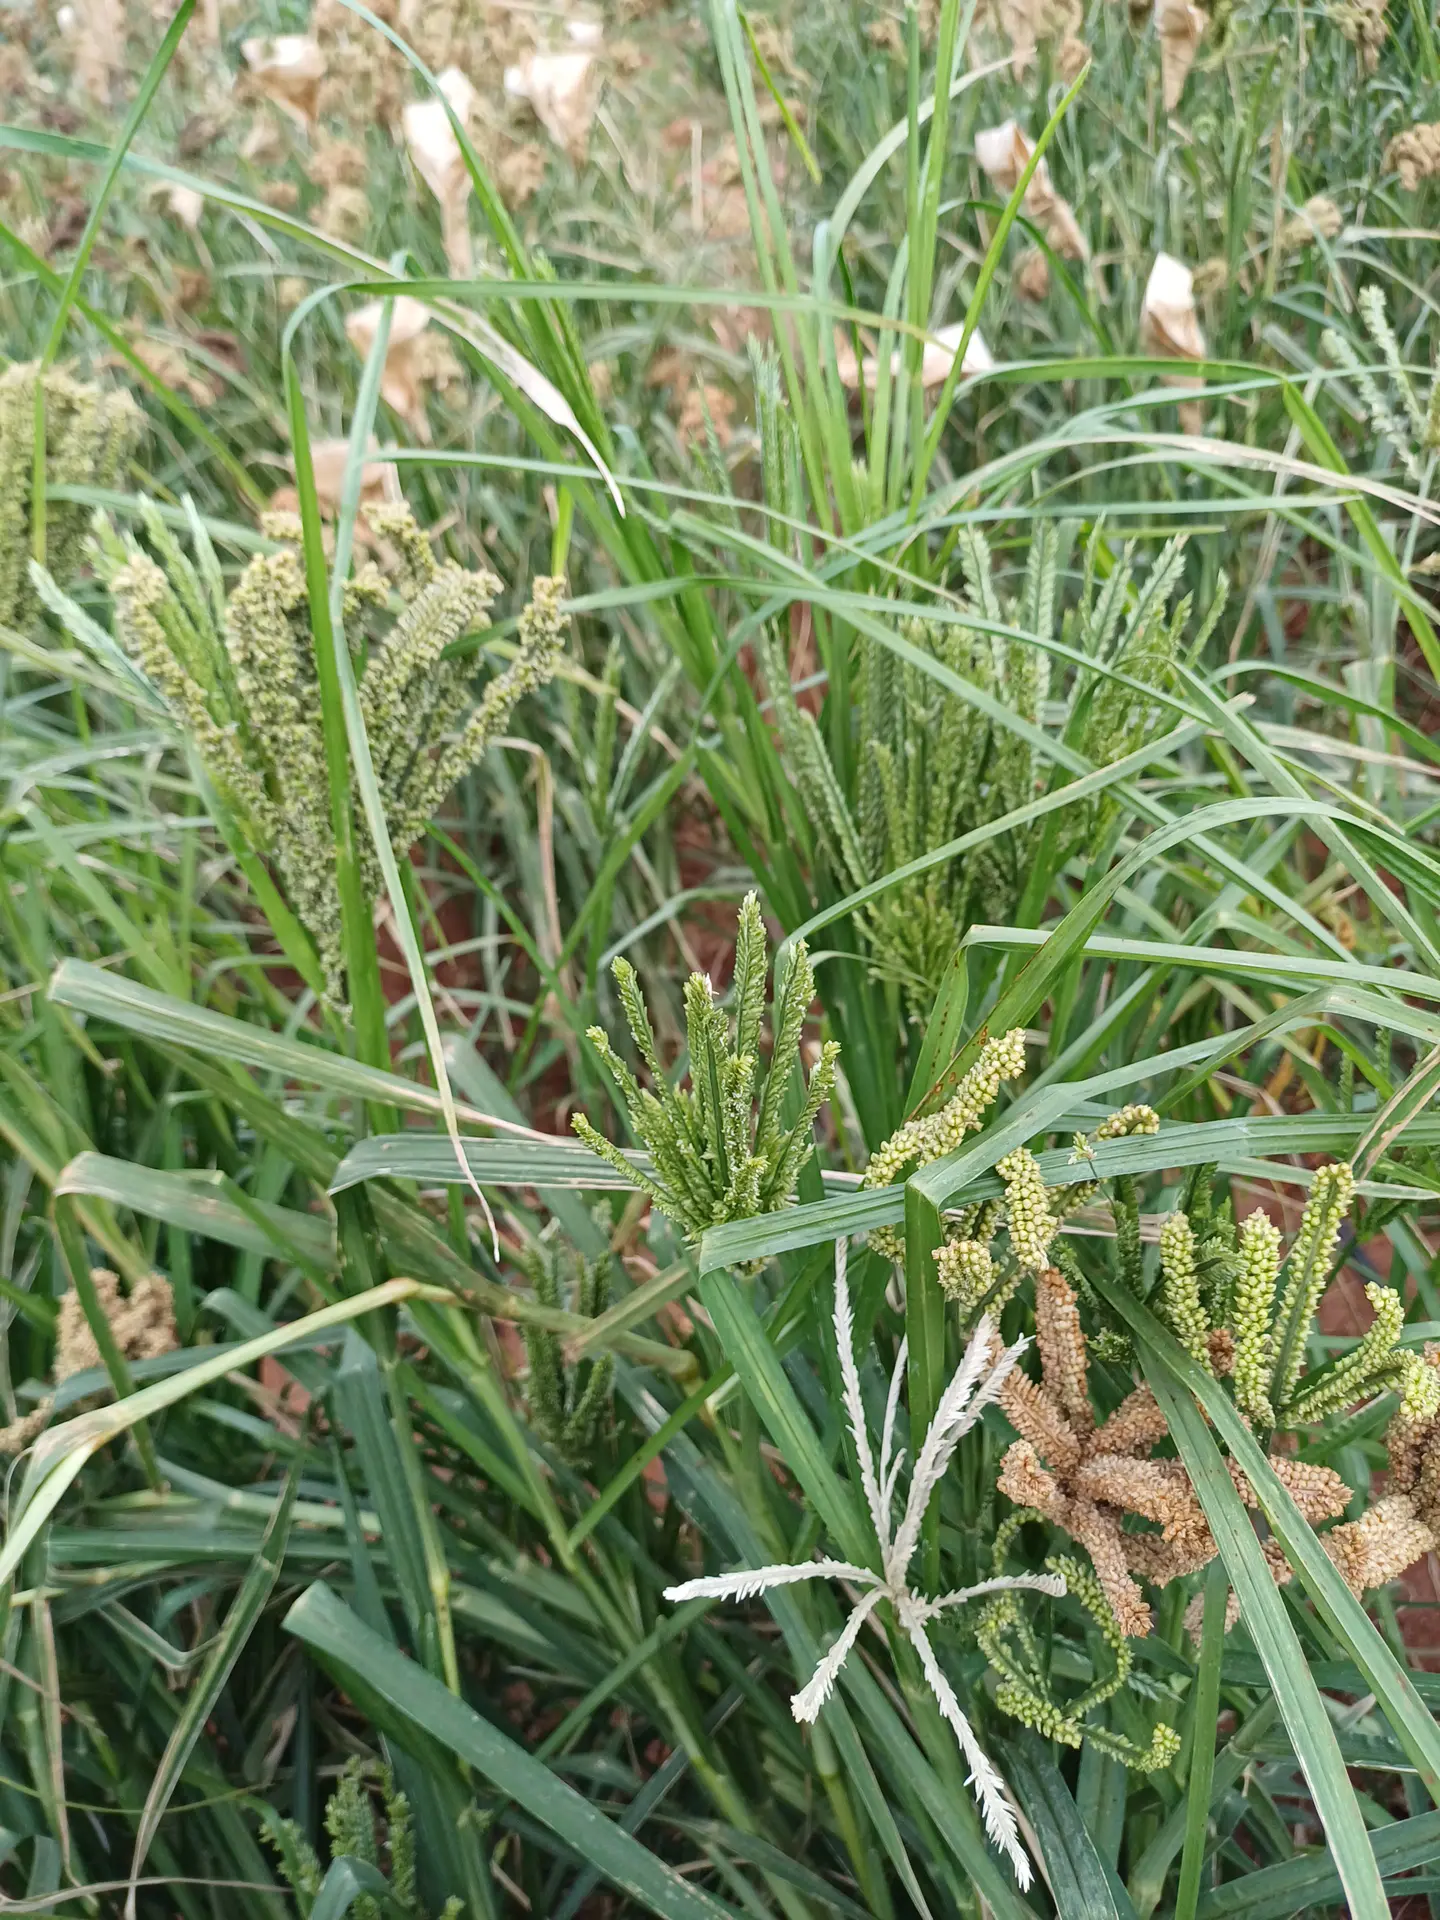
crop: finger millet
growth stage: filling grain
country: Kenya
